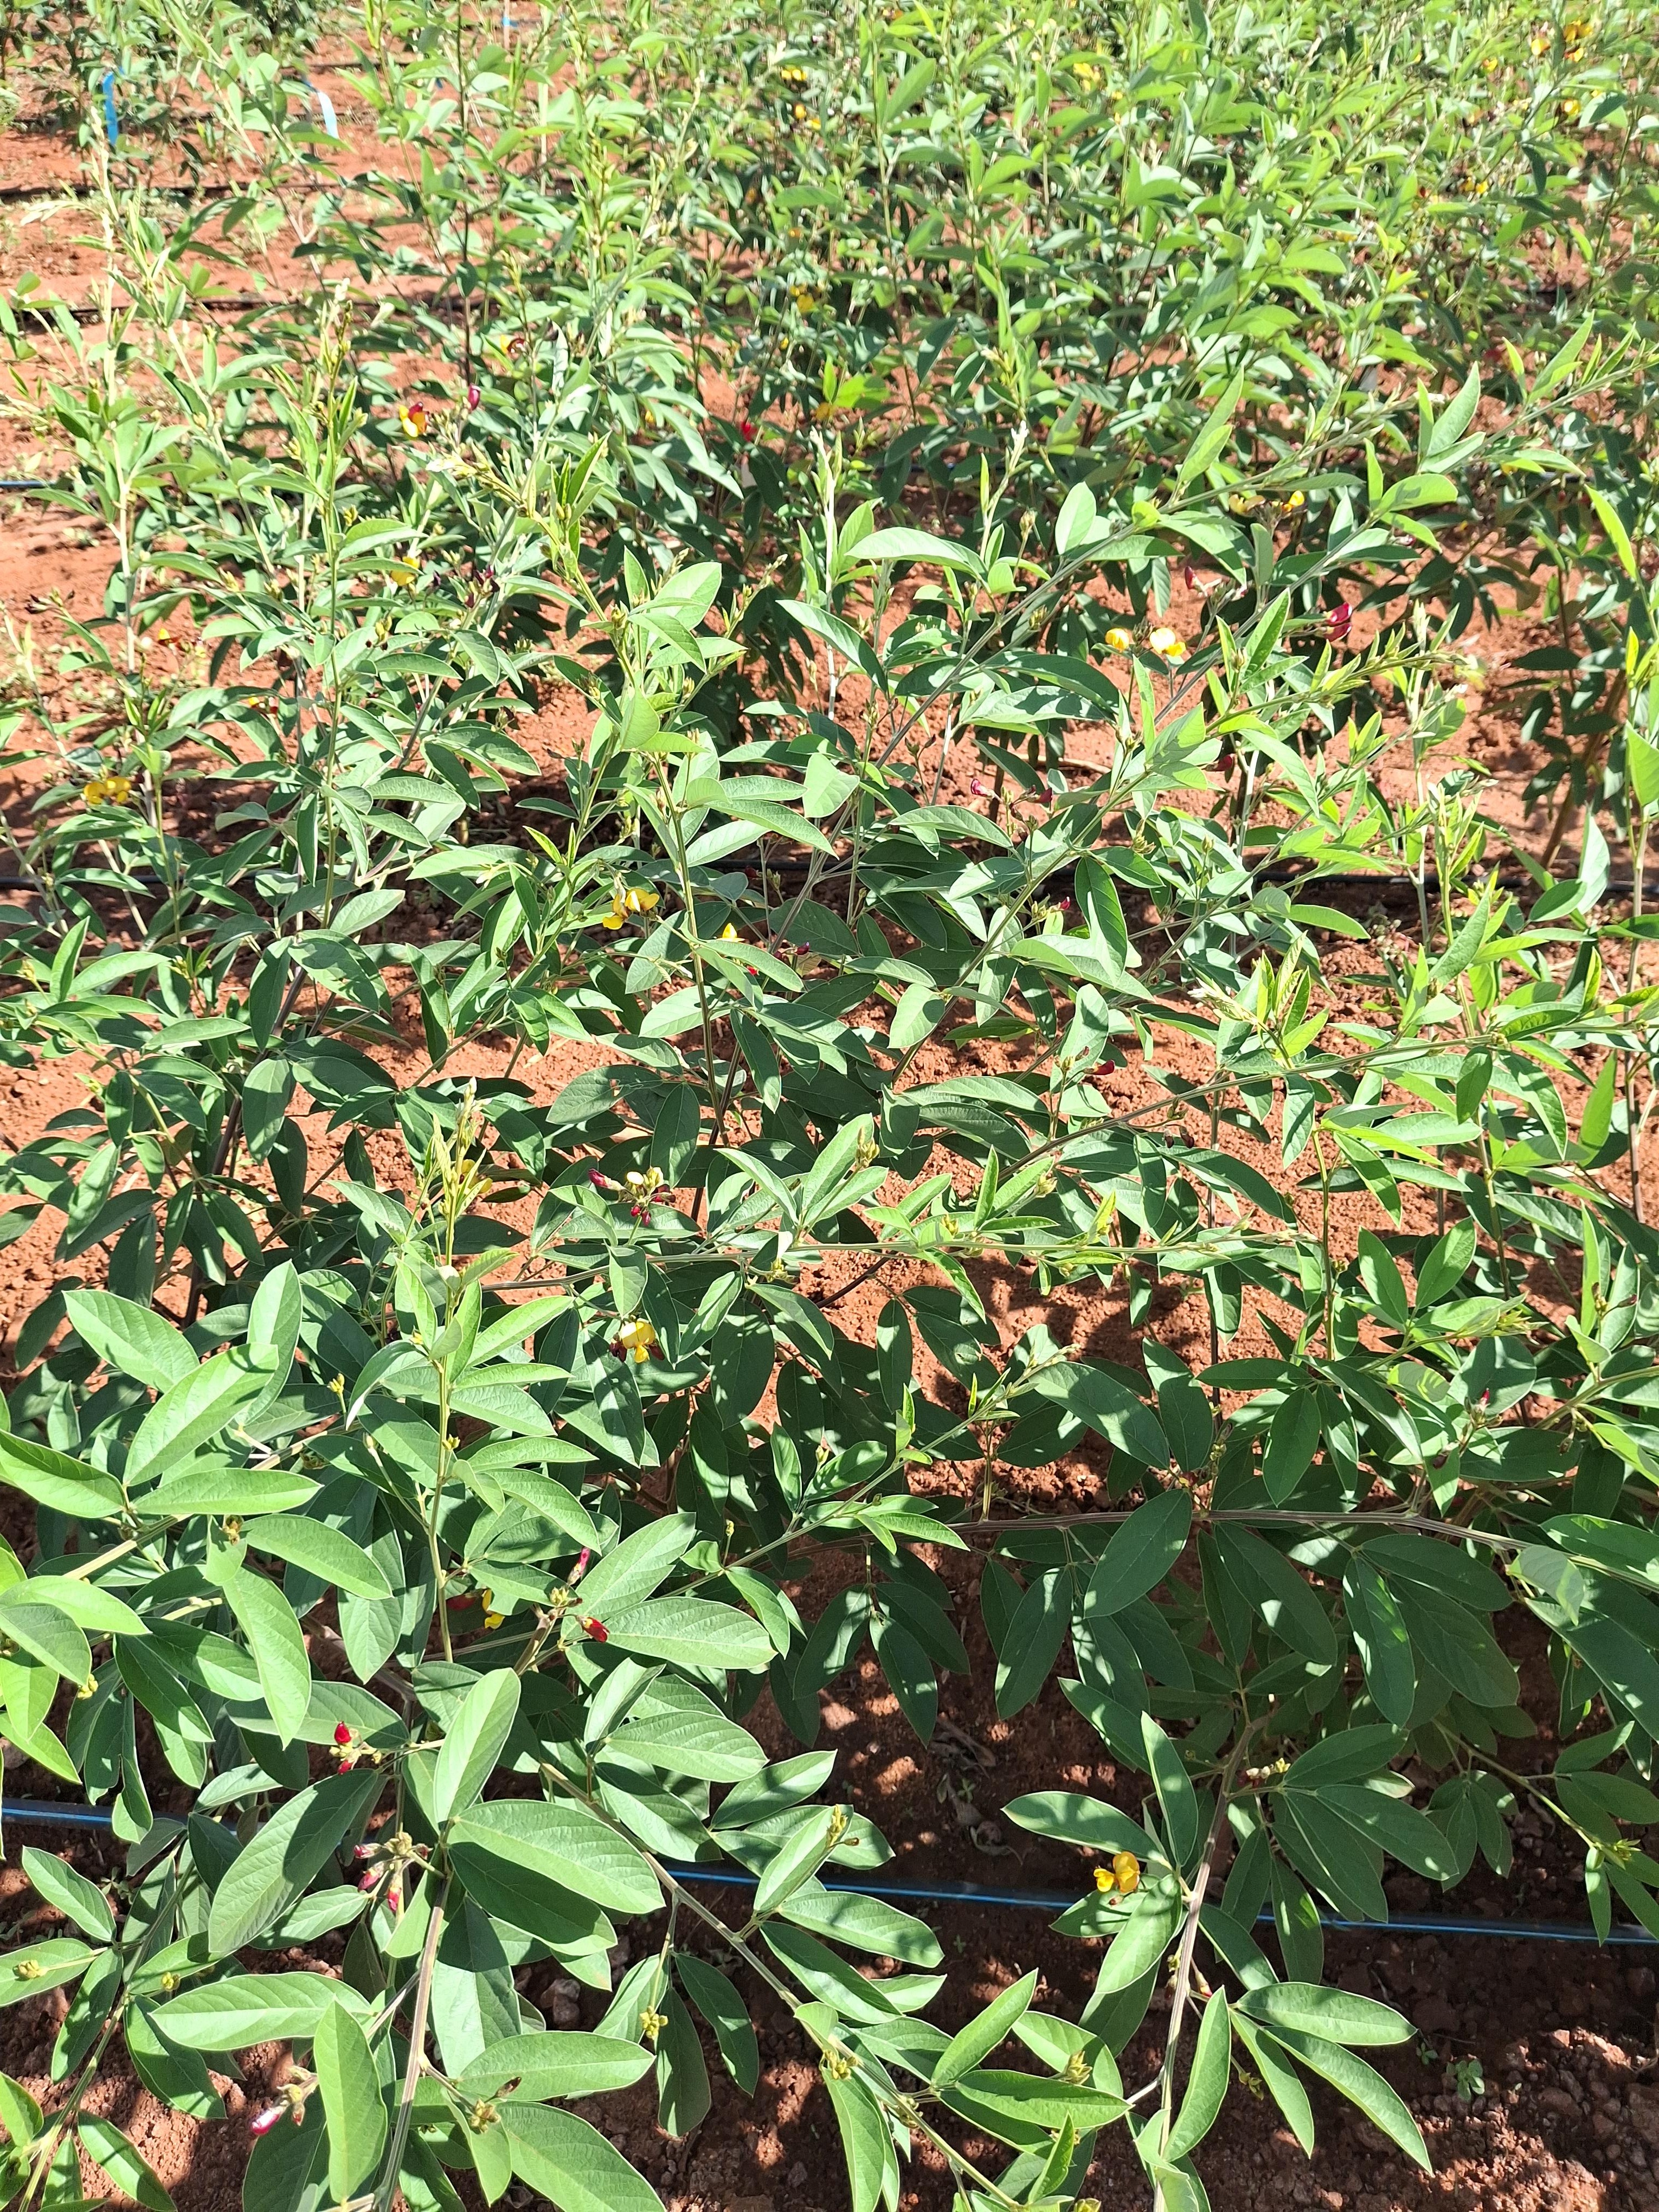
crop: pigeonpea
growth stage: flowering
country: Kenya
